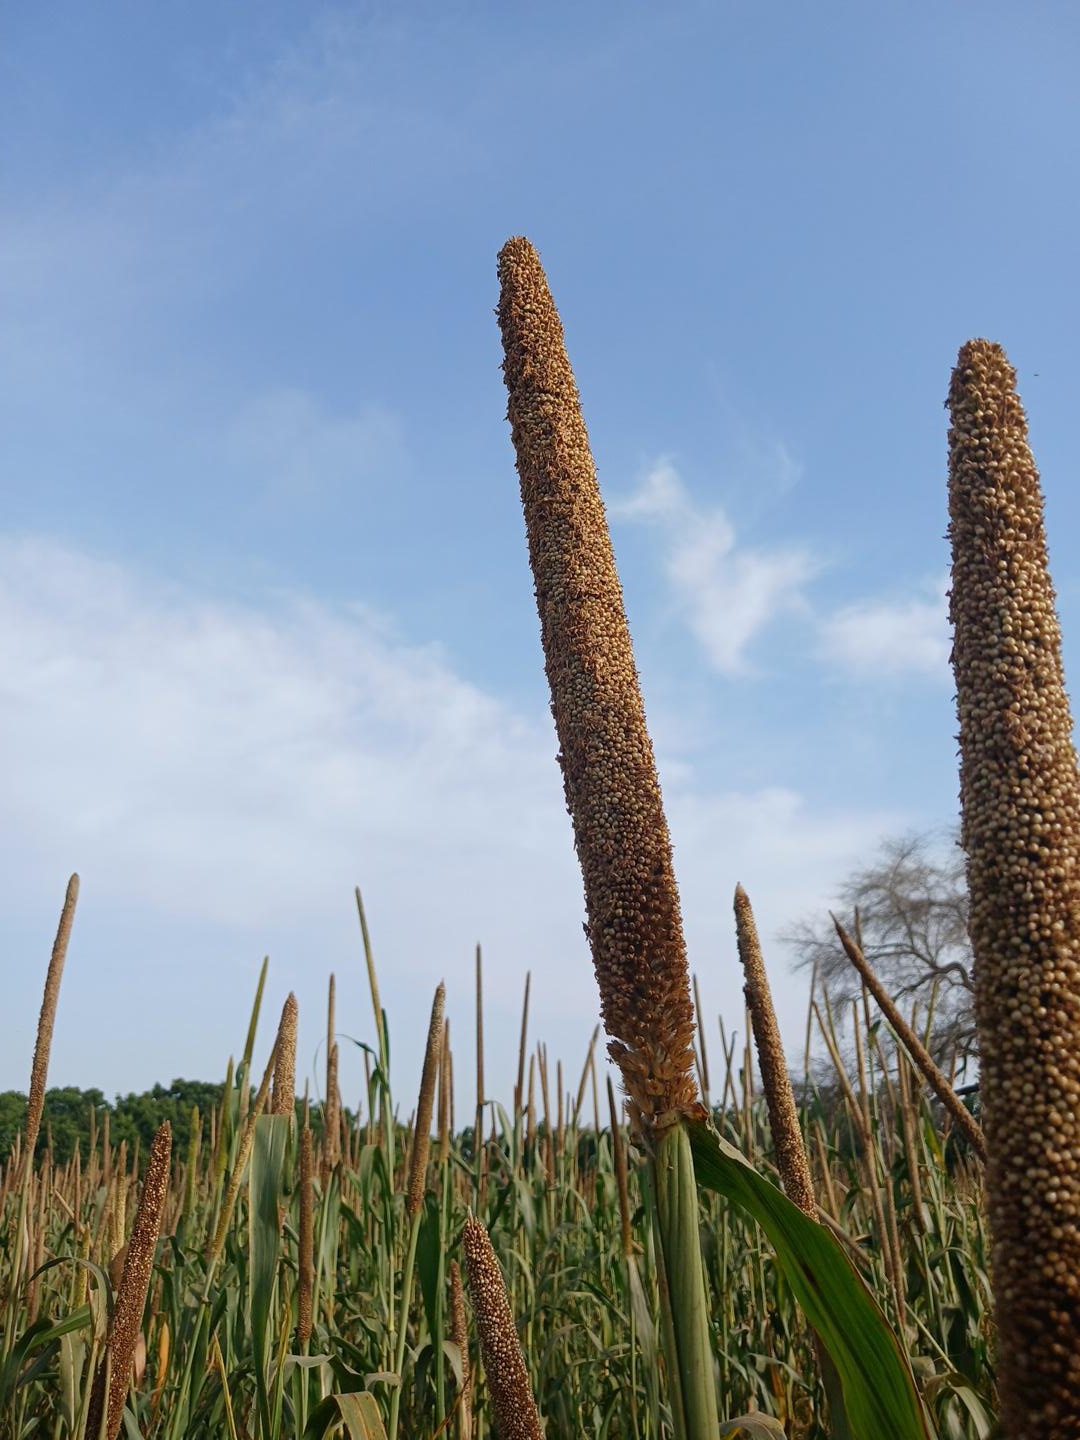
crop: pearl millet
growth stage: maturity
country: Senegal
